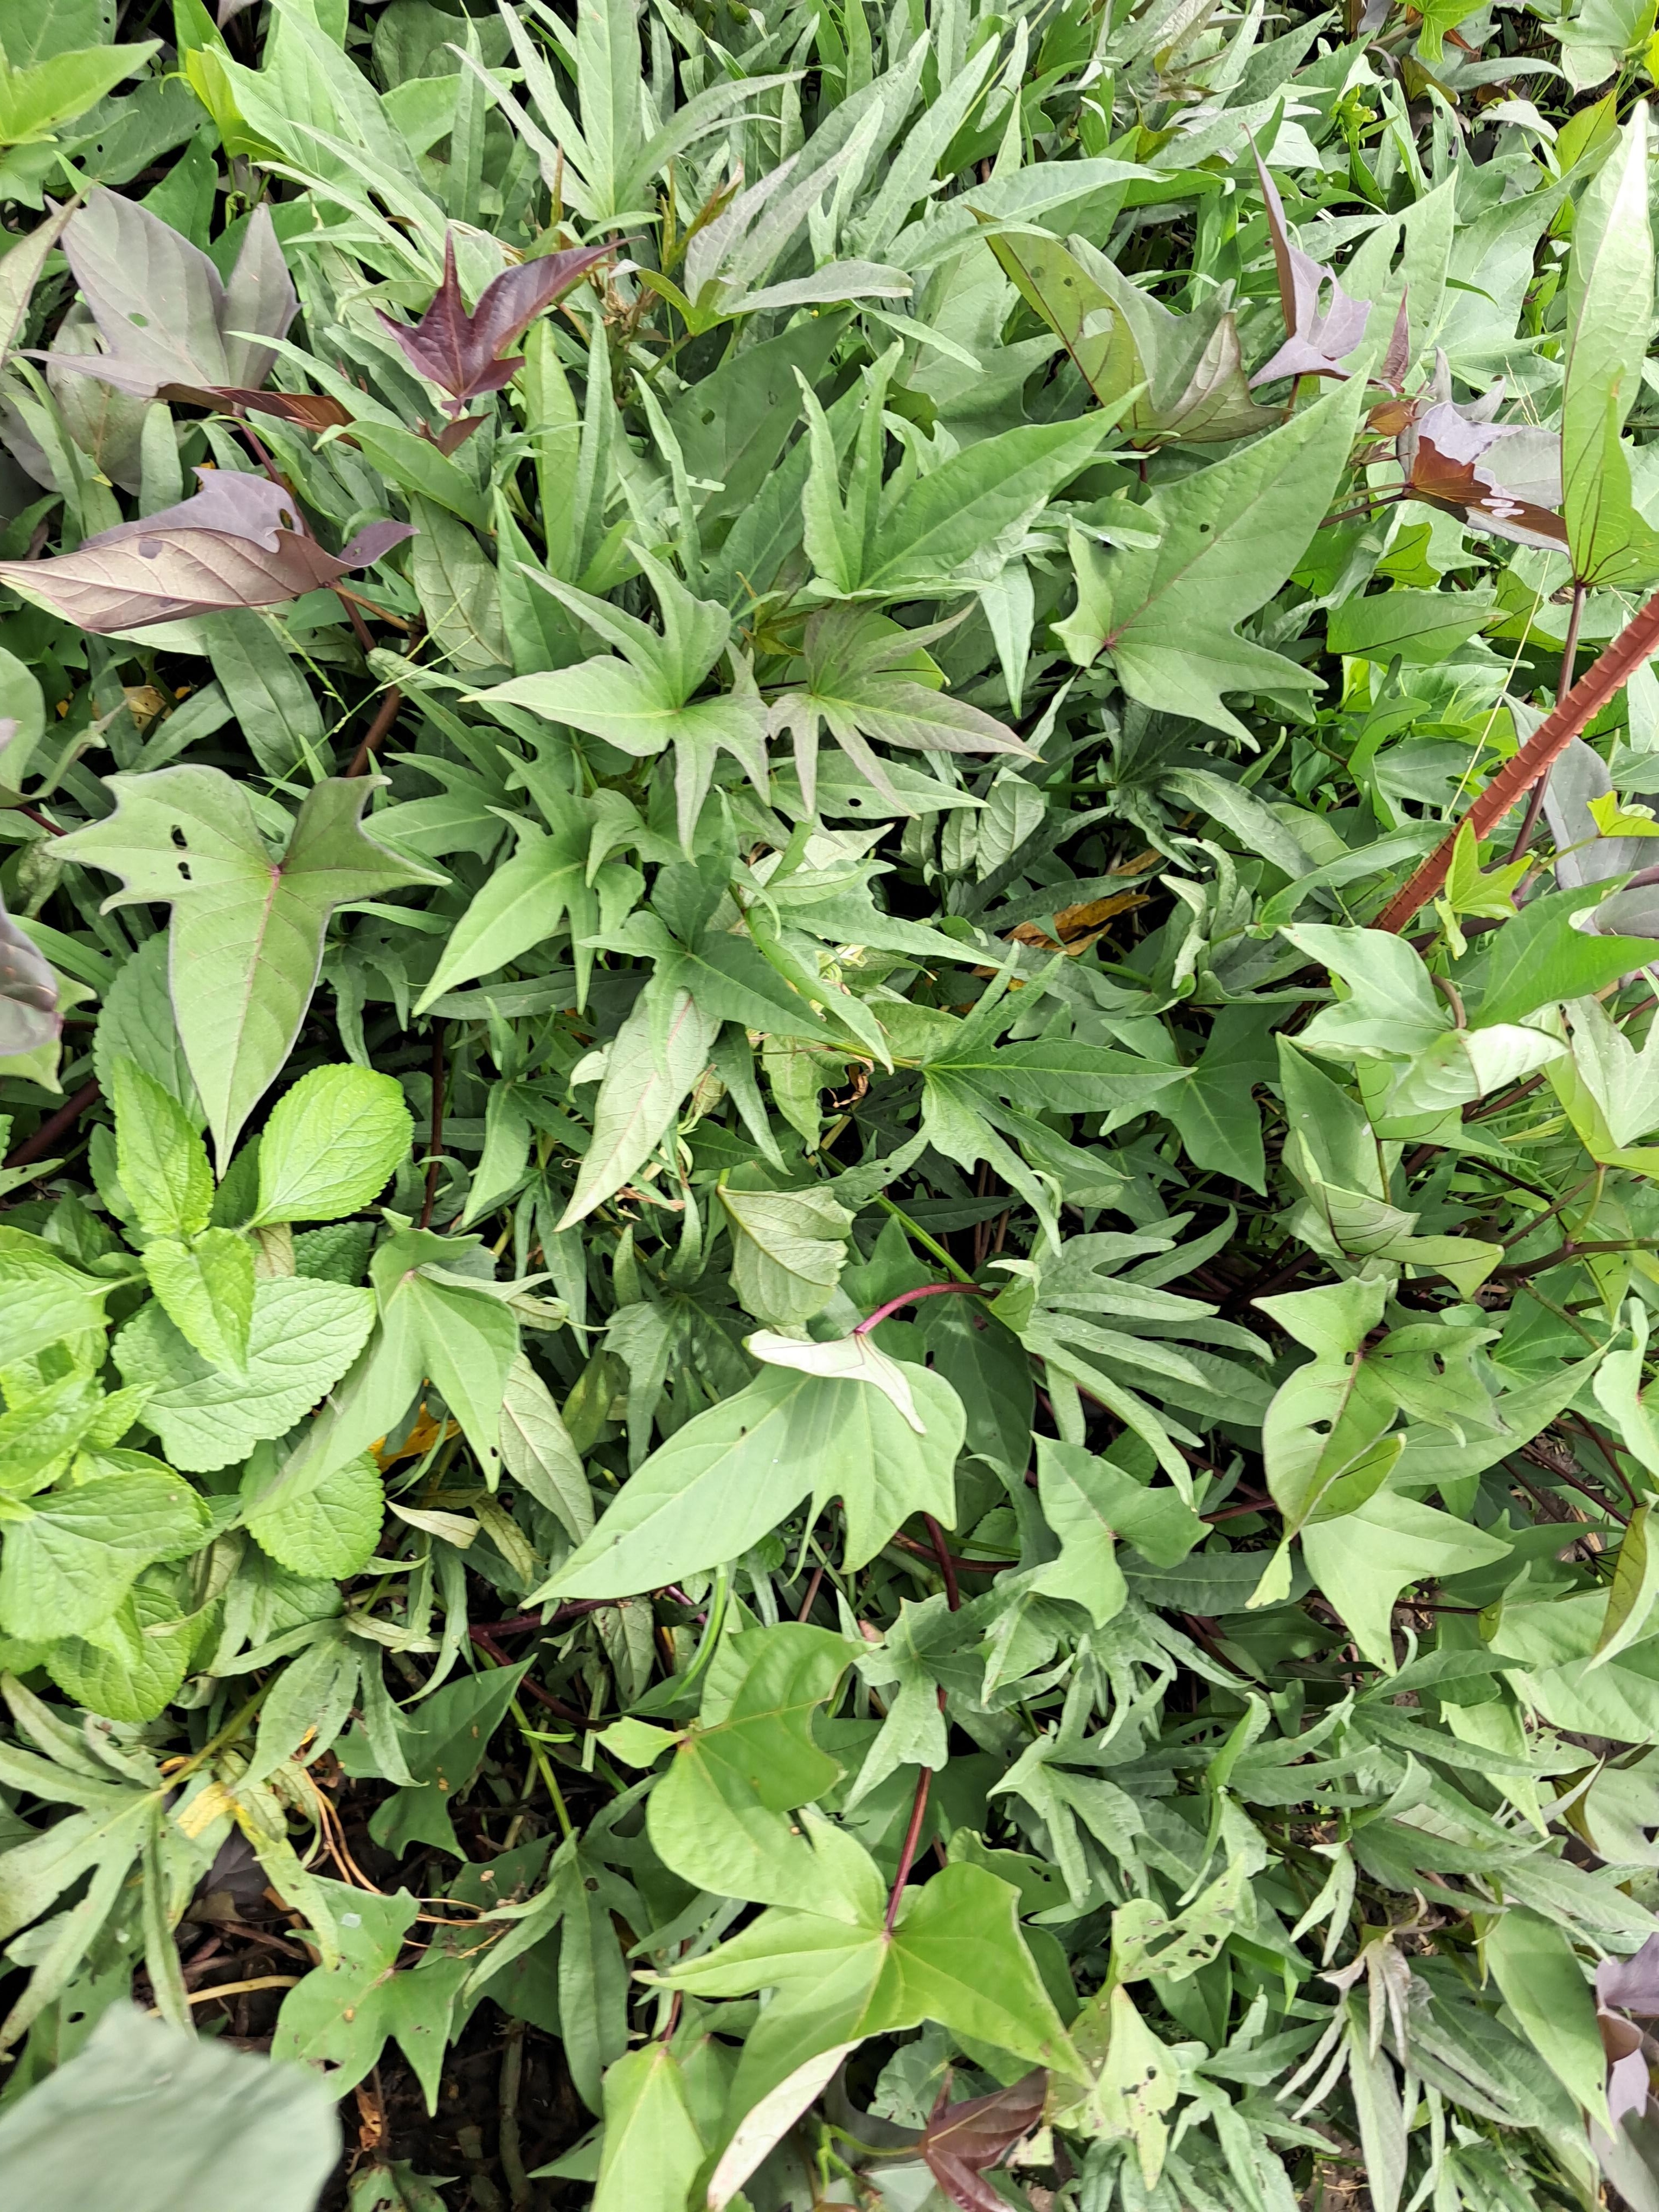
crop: sweet potato
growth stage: vegetative
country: Tanzania
